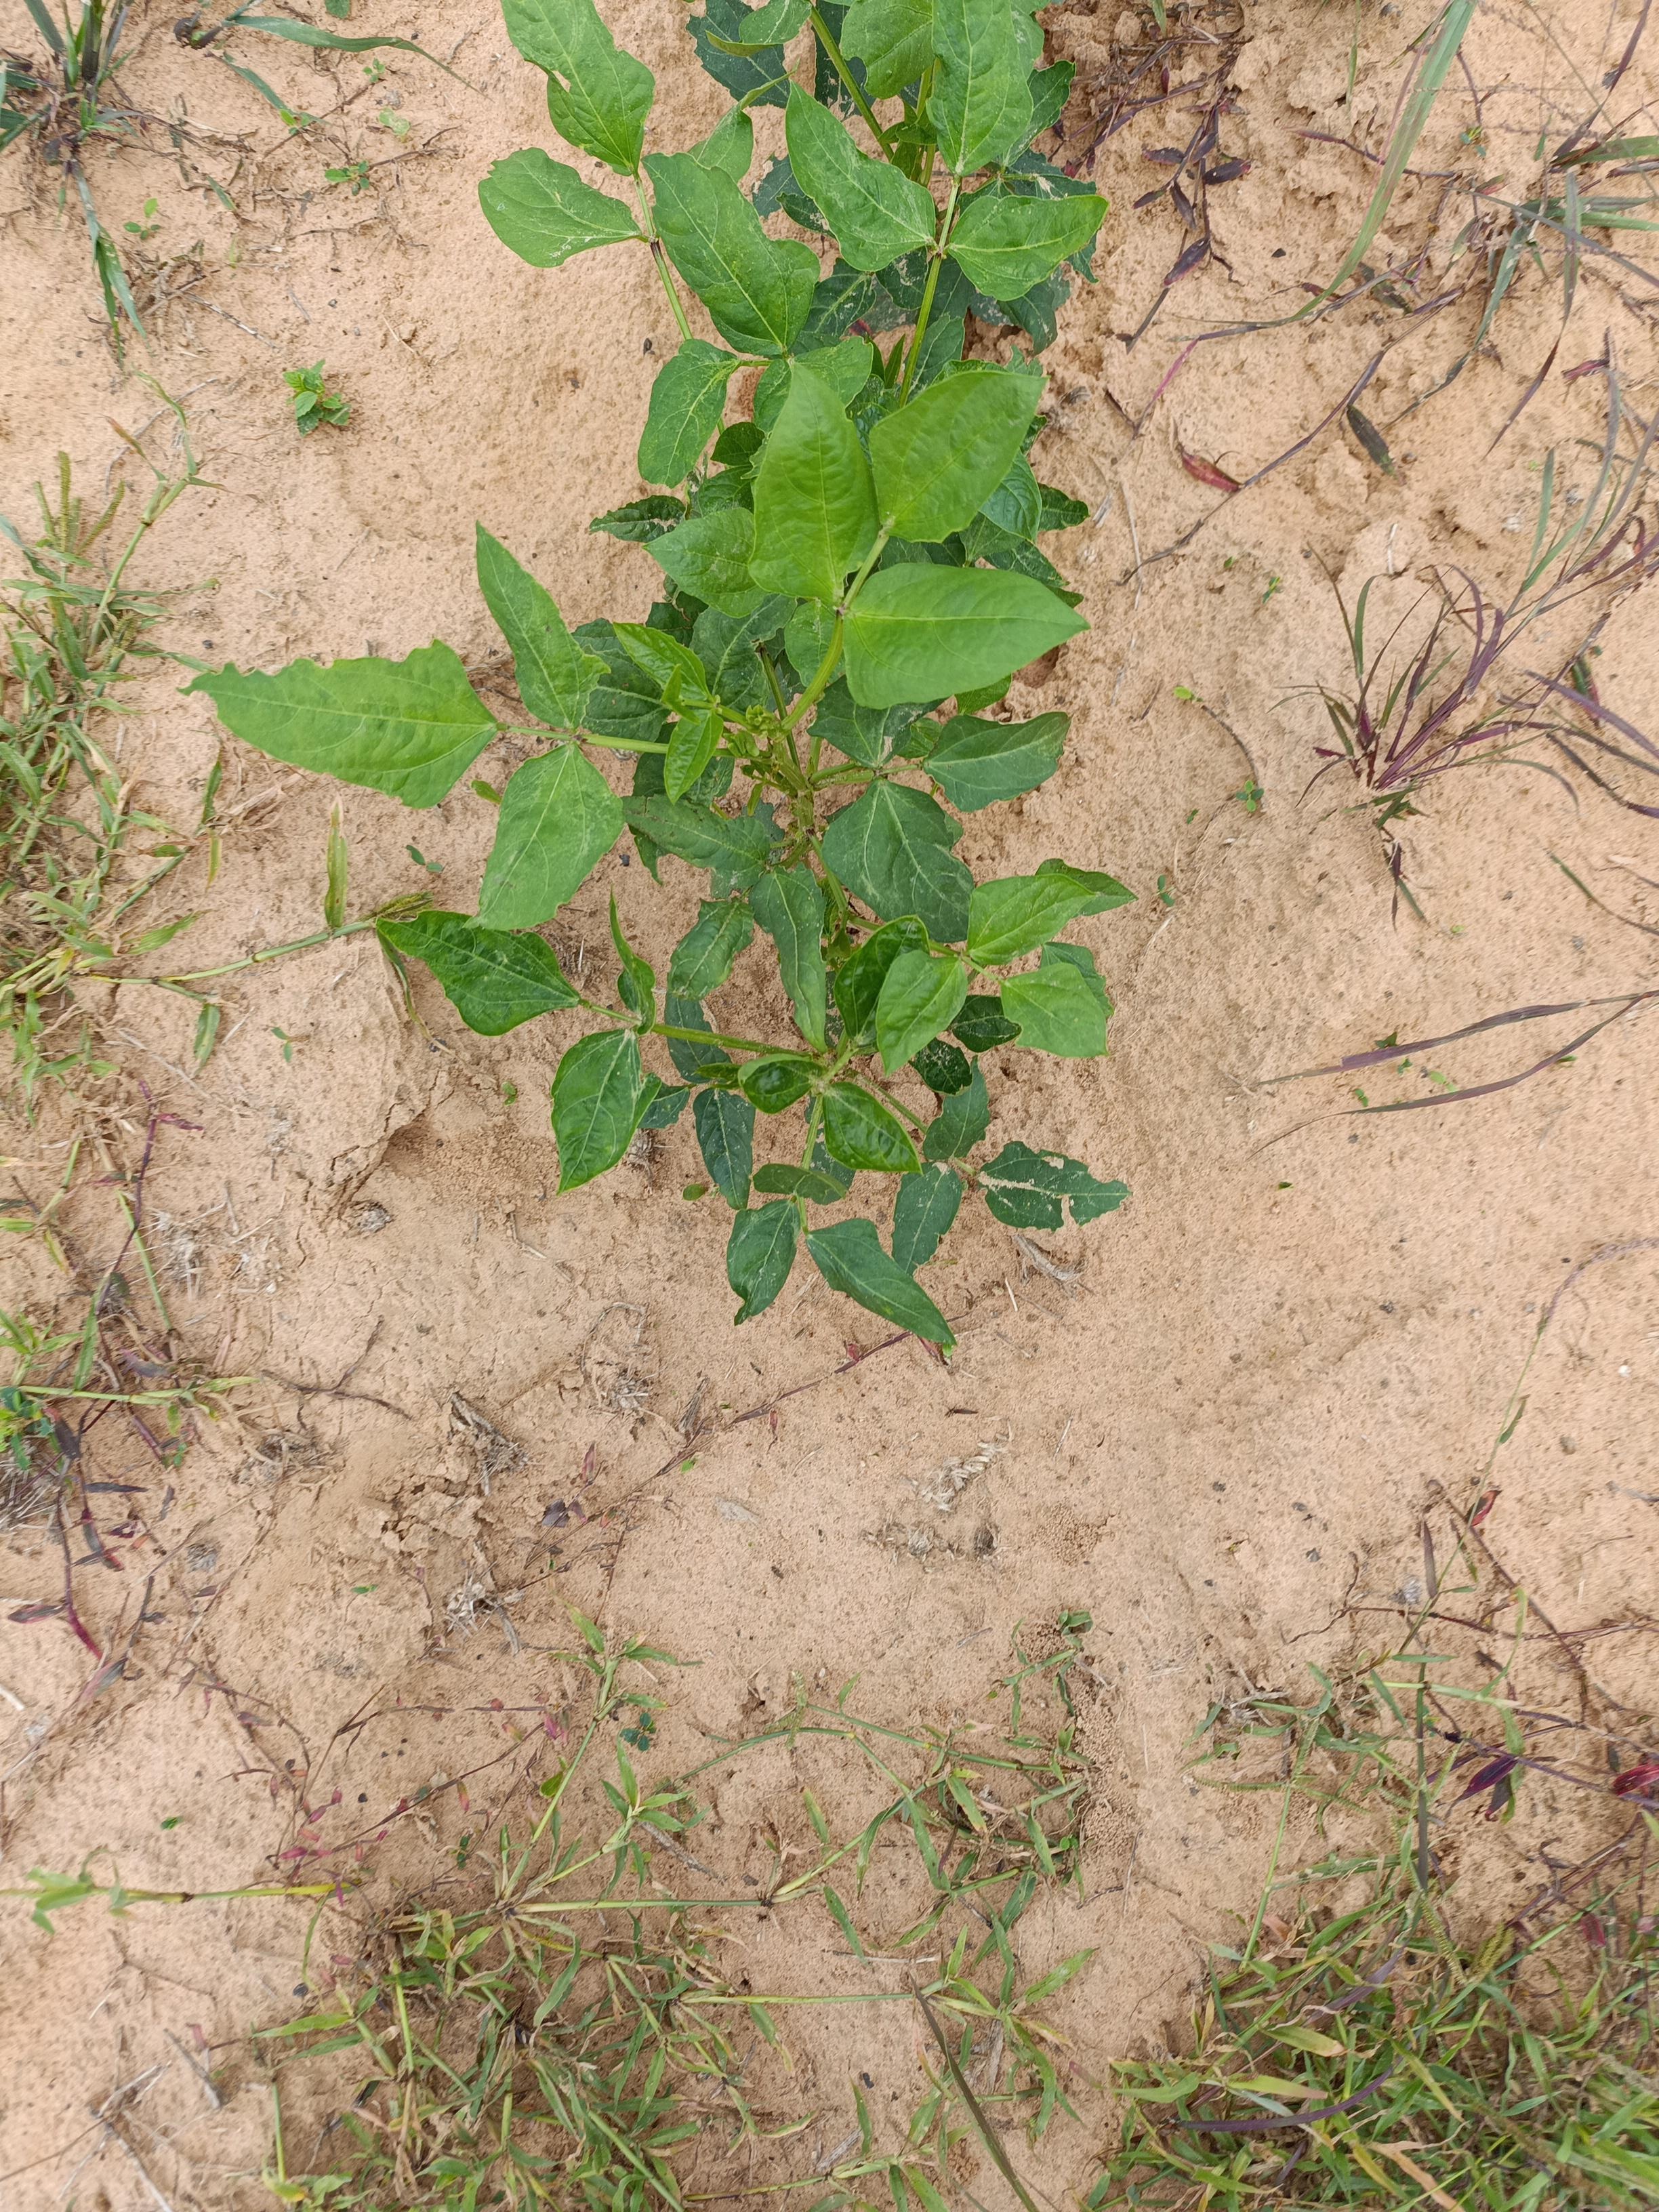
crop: cowpea
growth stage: emergence
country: Nigeria
